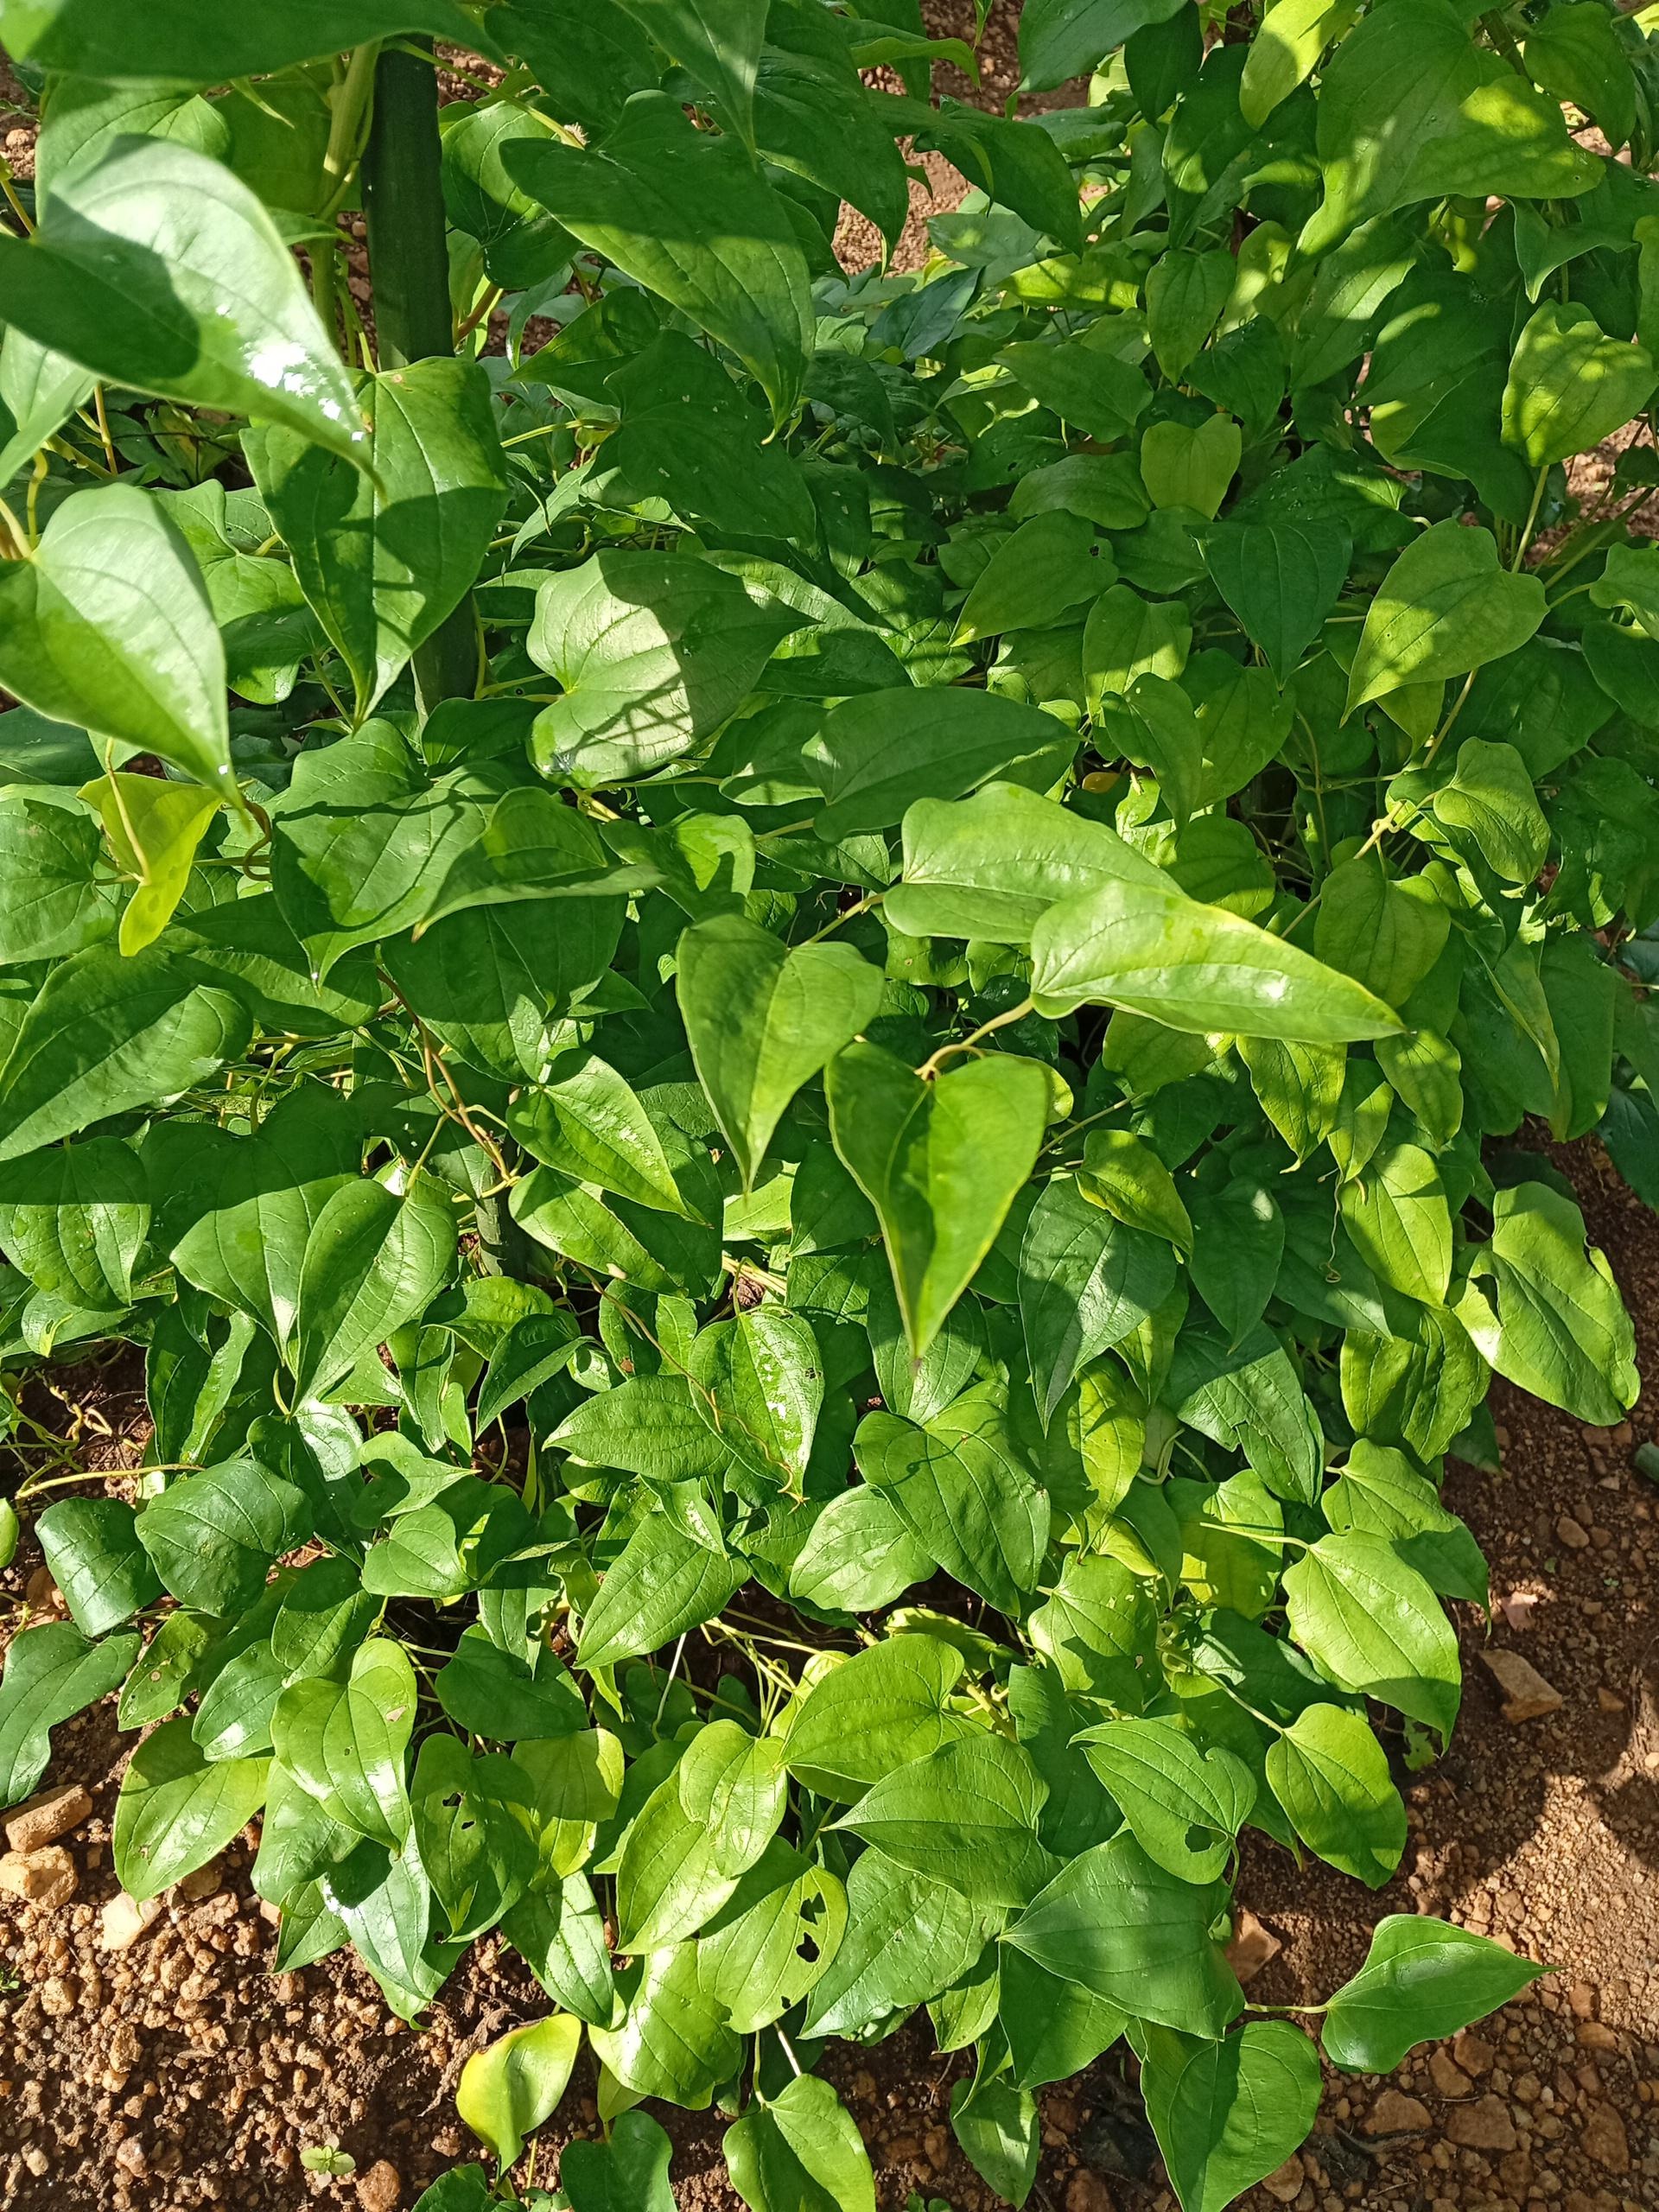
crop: yam
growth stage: vegetative
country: Nigeria
